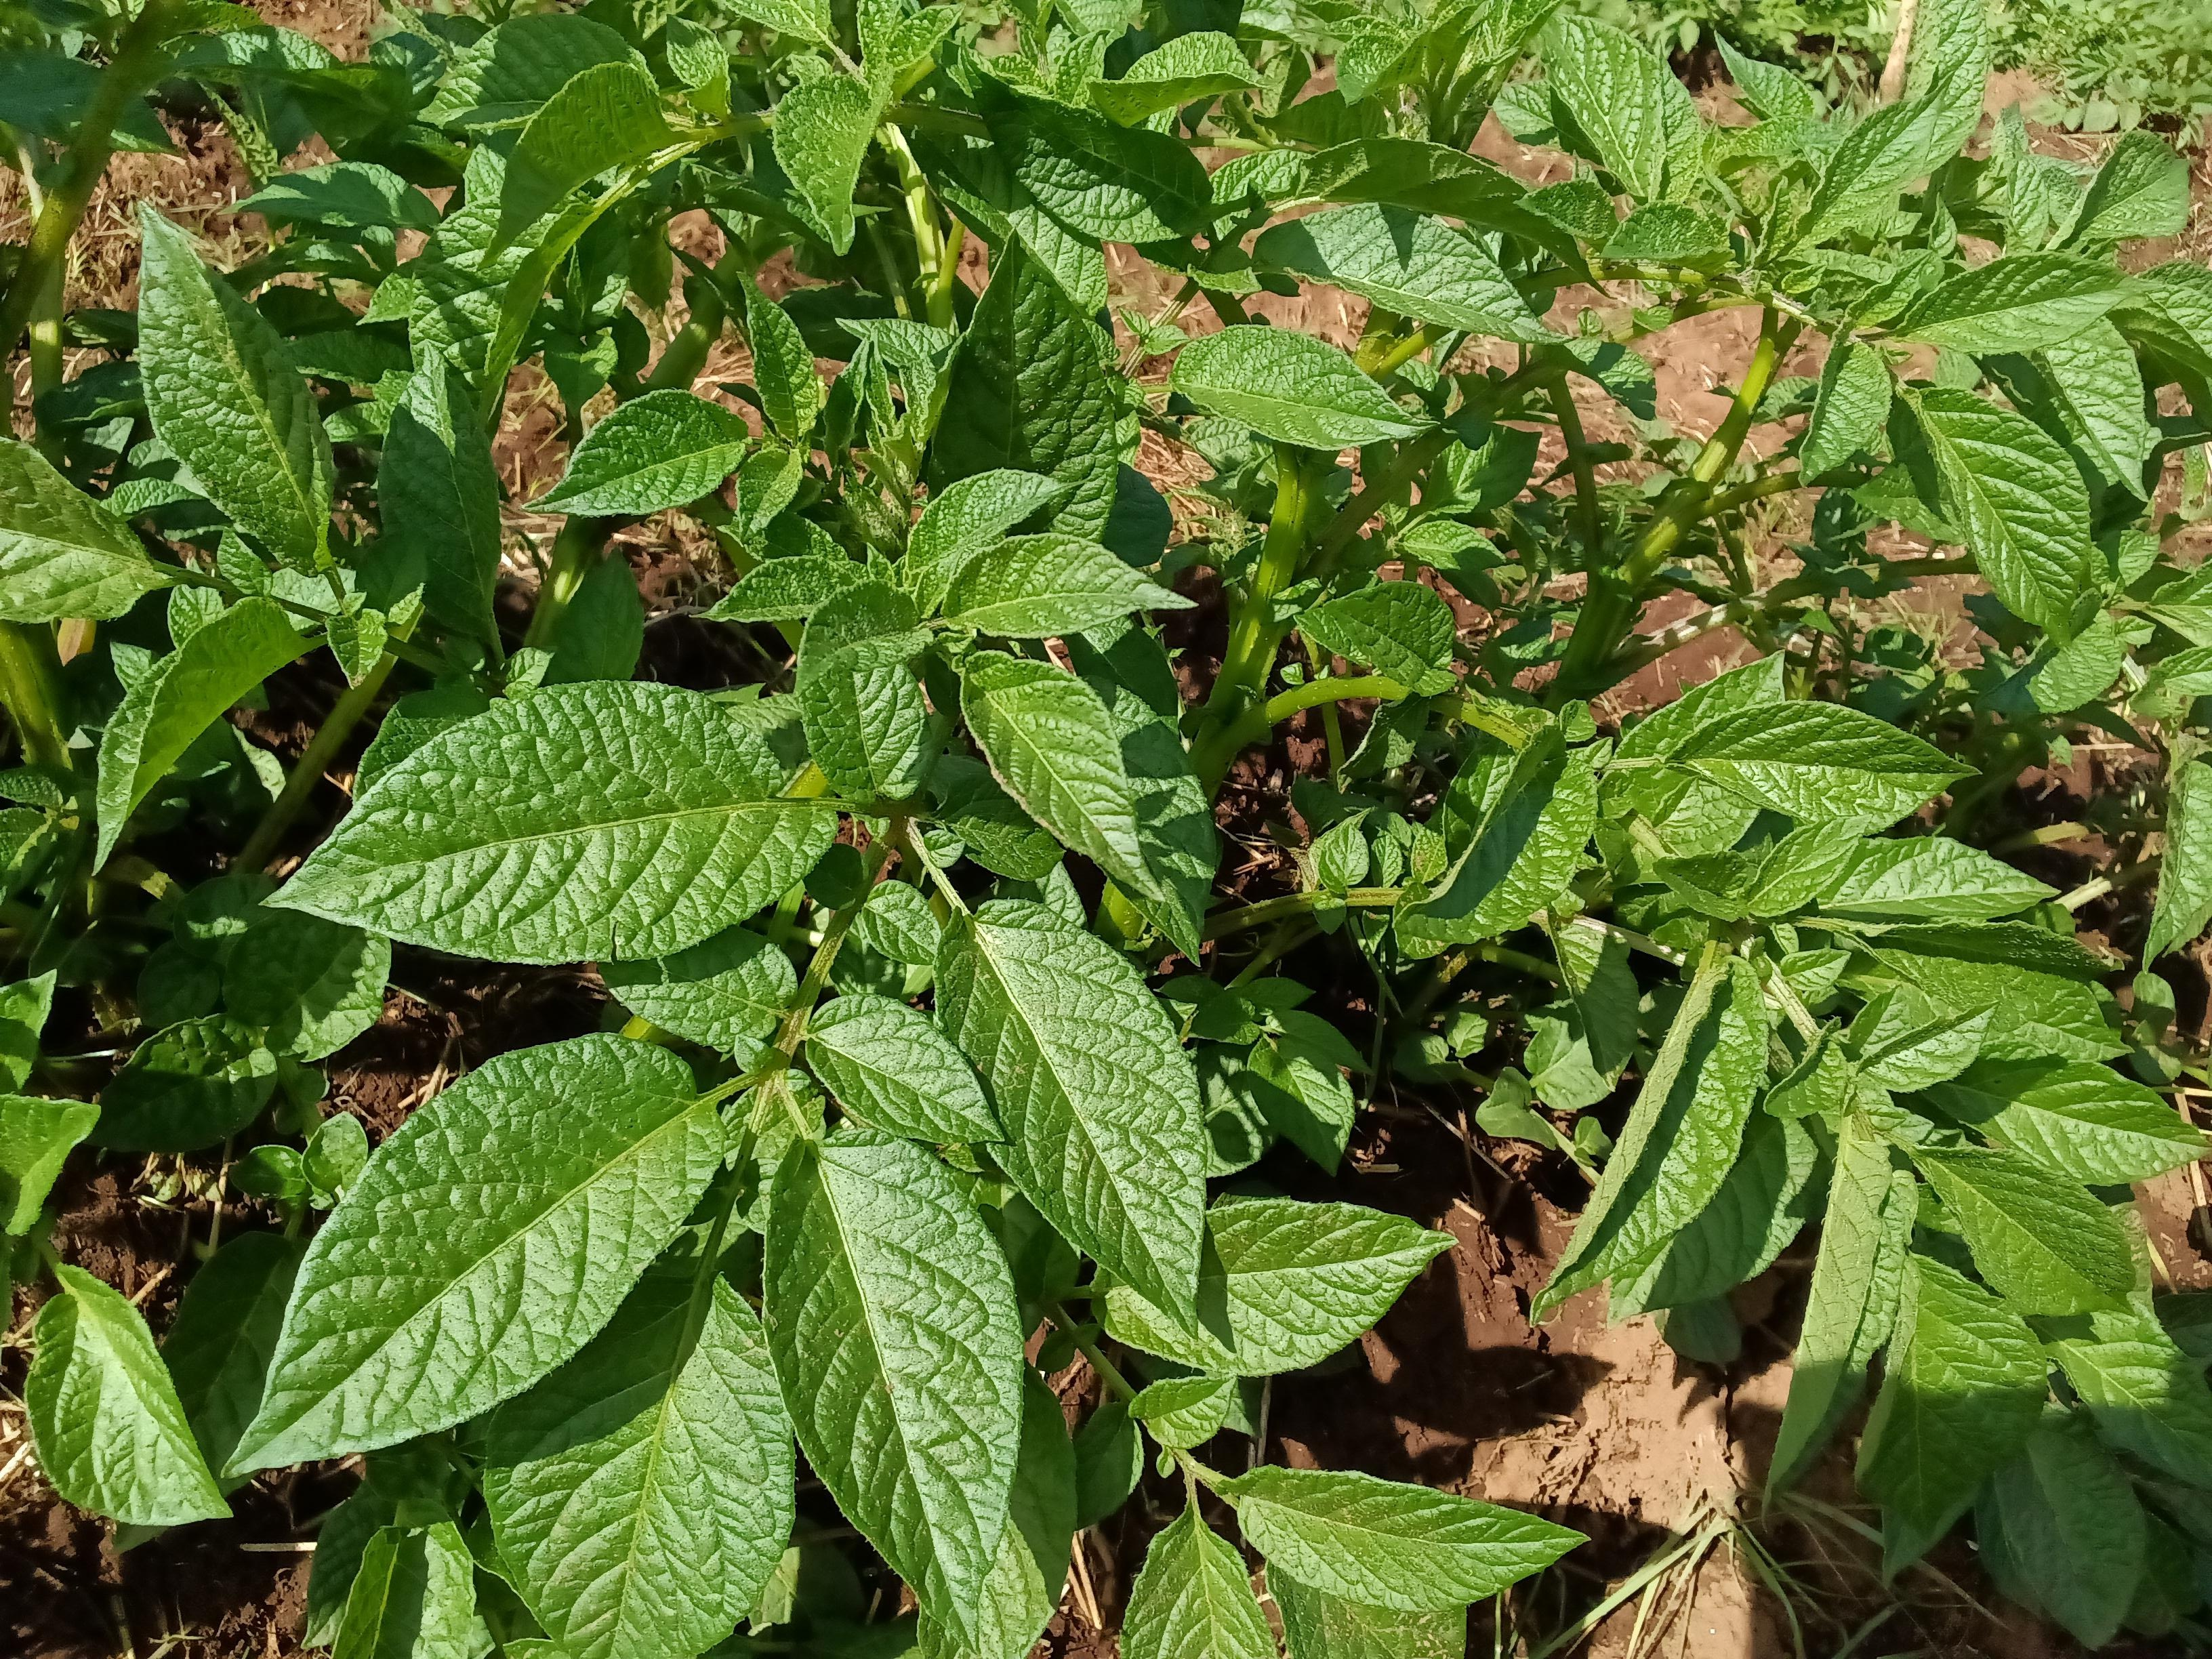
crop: potato
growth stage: vegetative
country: Kenya
